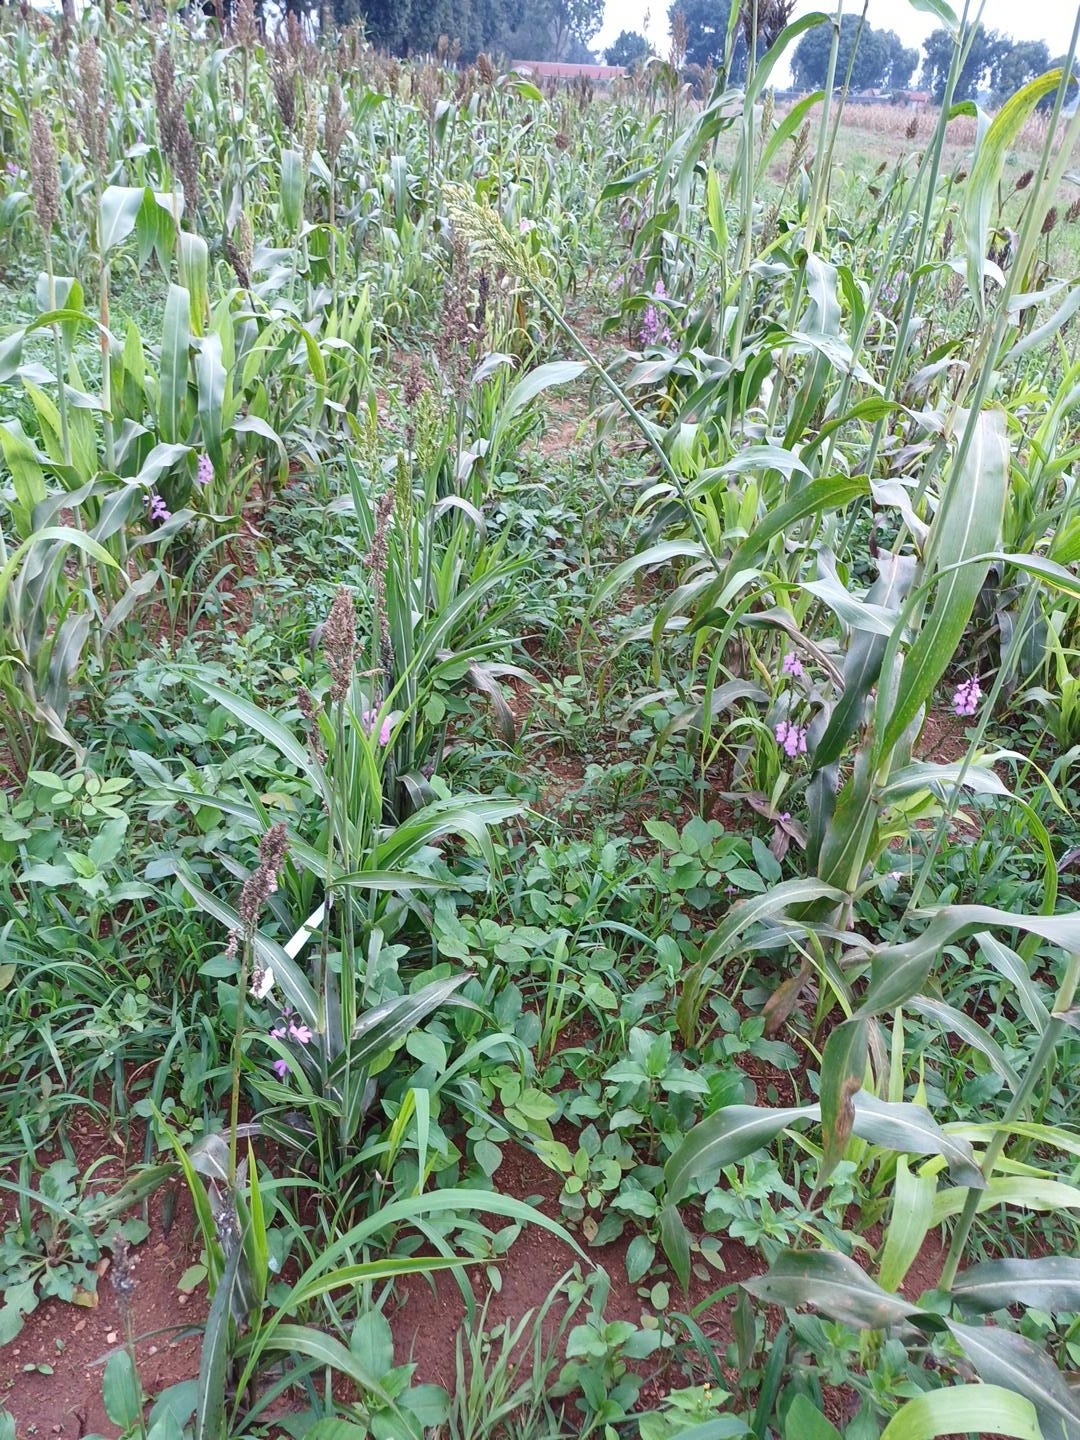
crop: sorghum
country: Kenya
